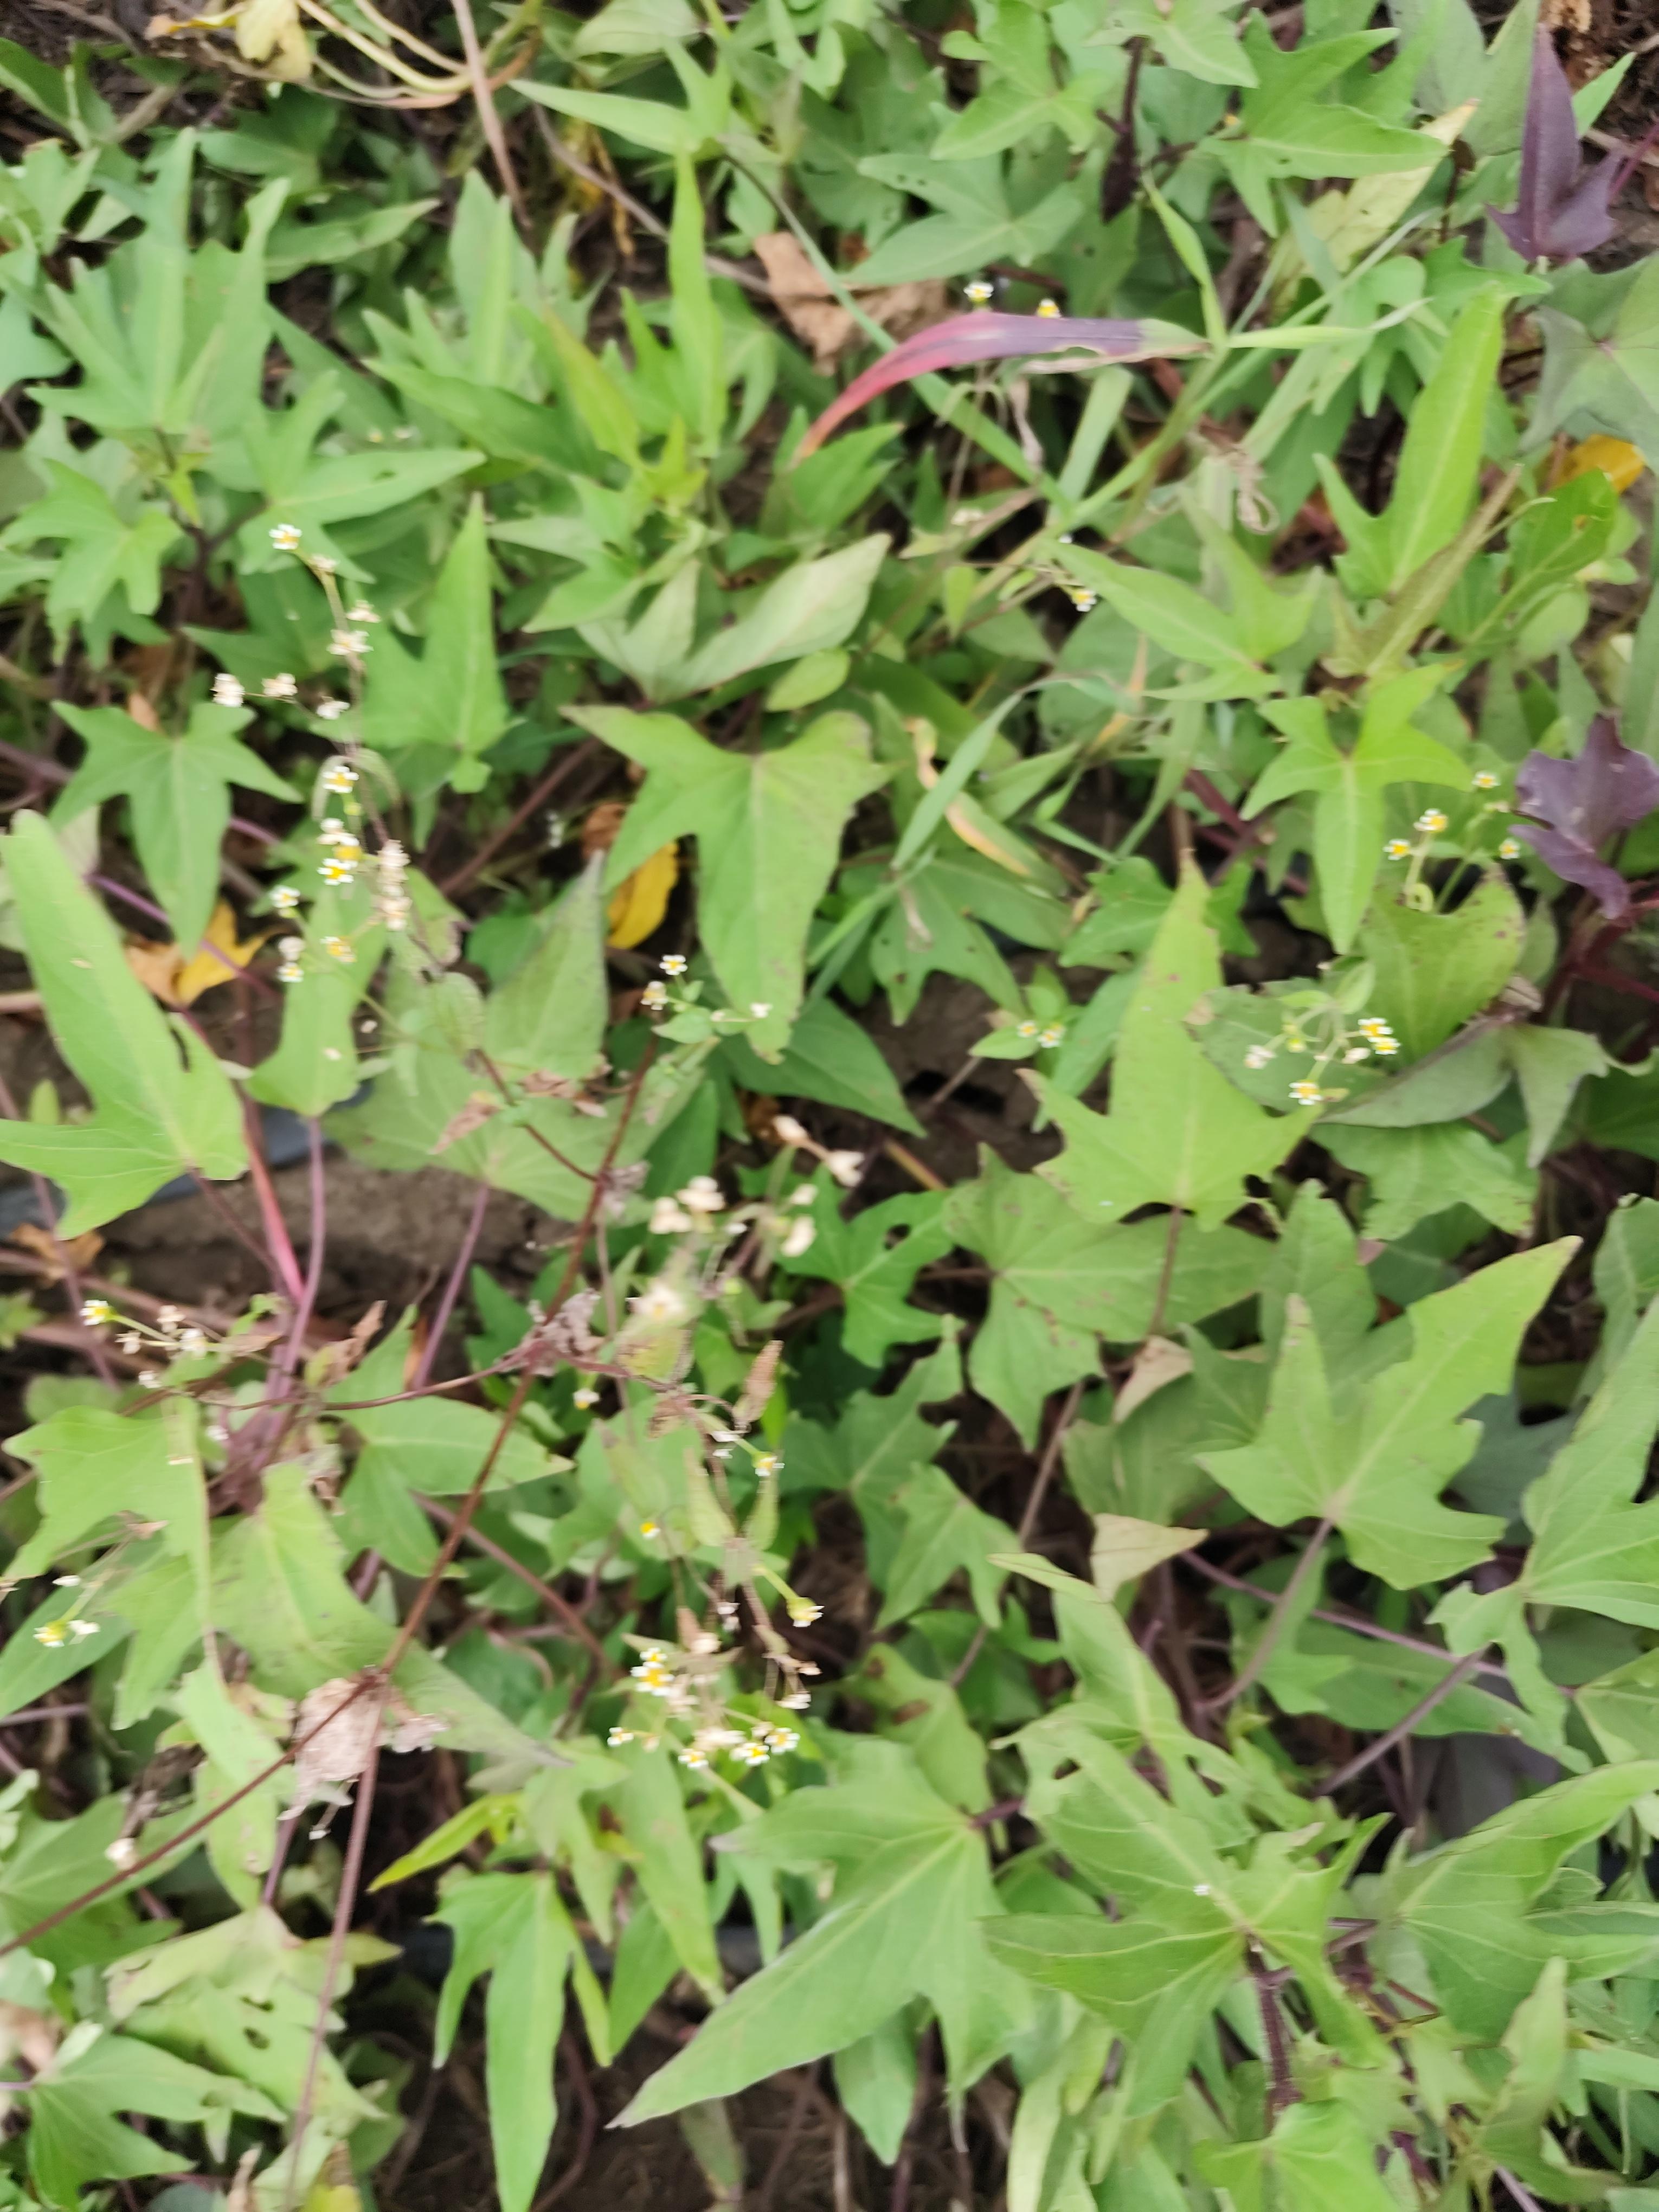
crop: sweet potato
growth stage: flowering
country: Tanzania
